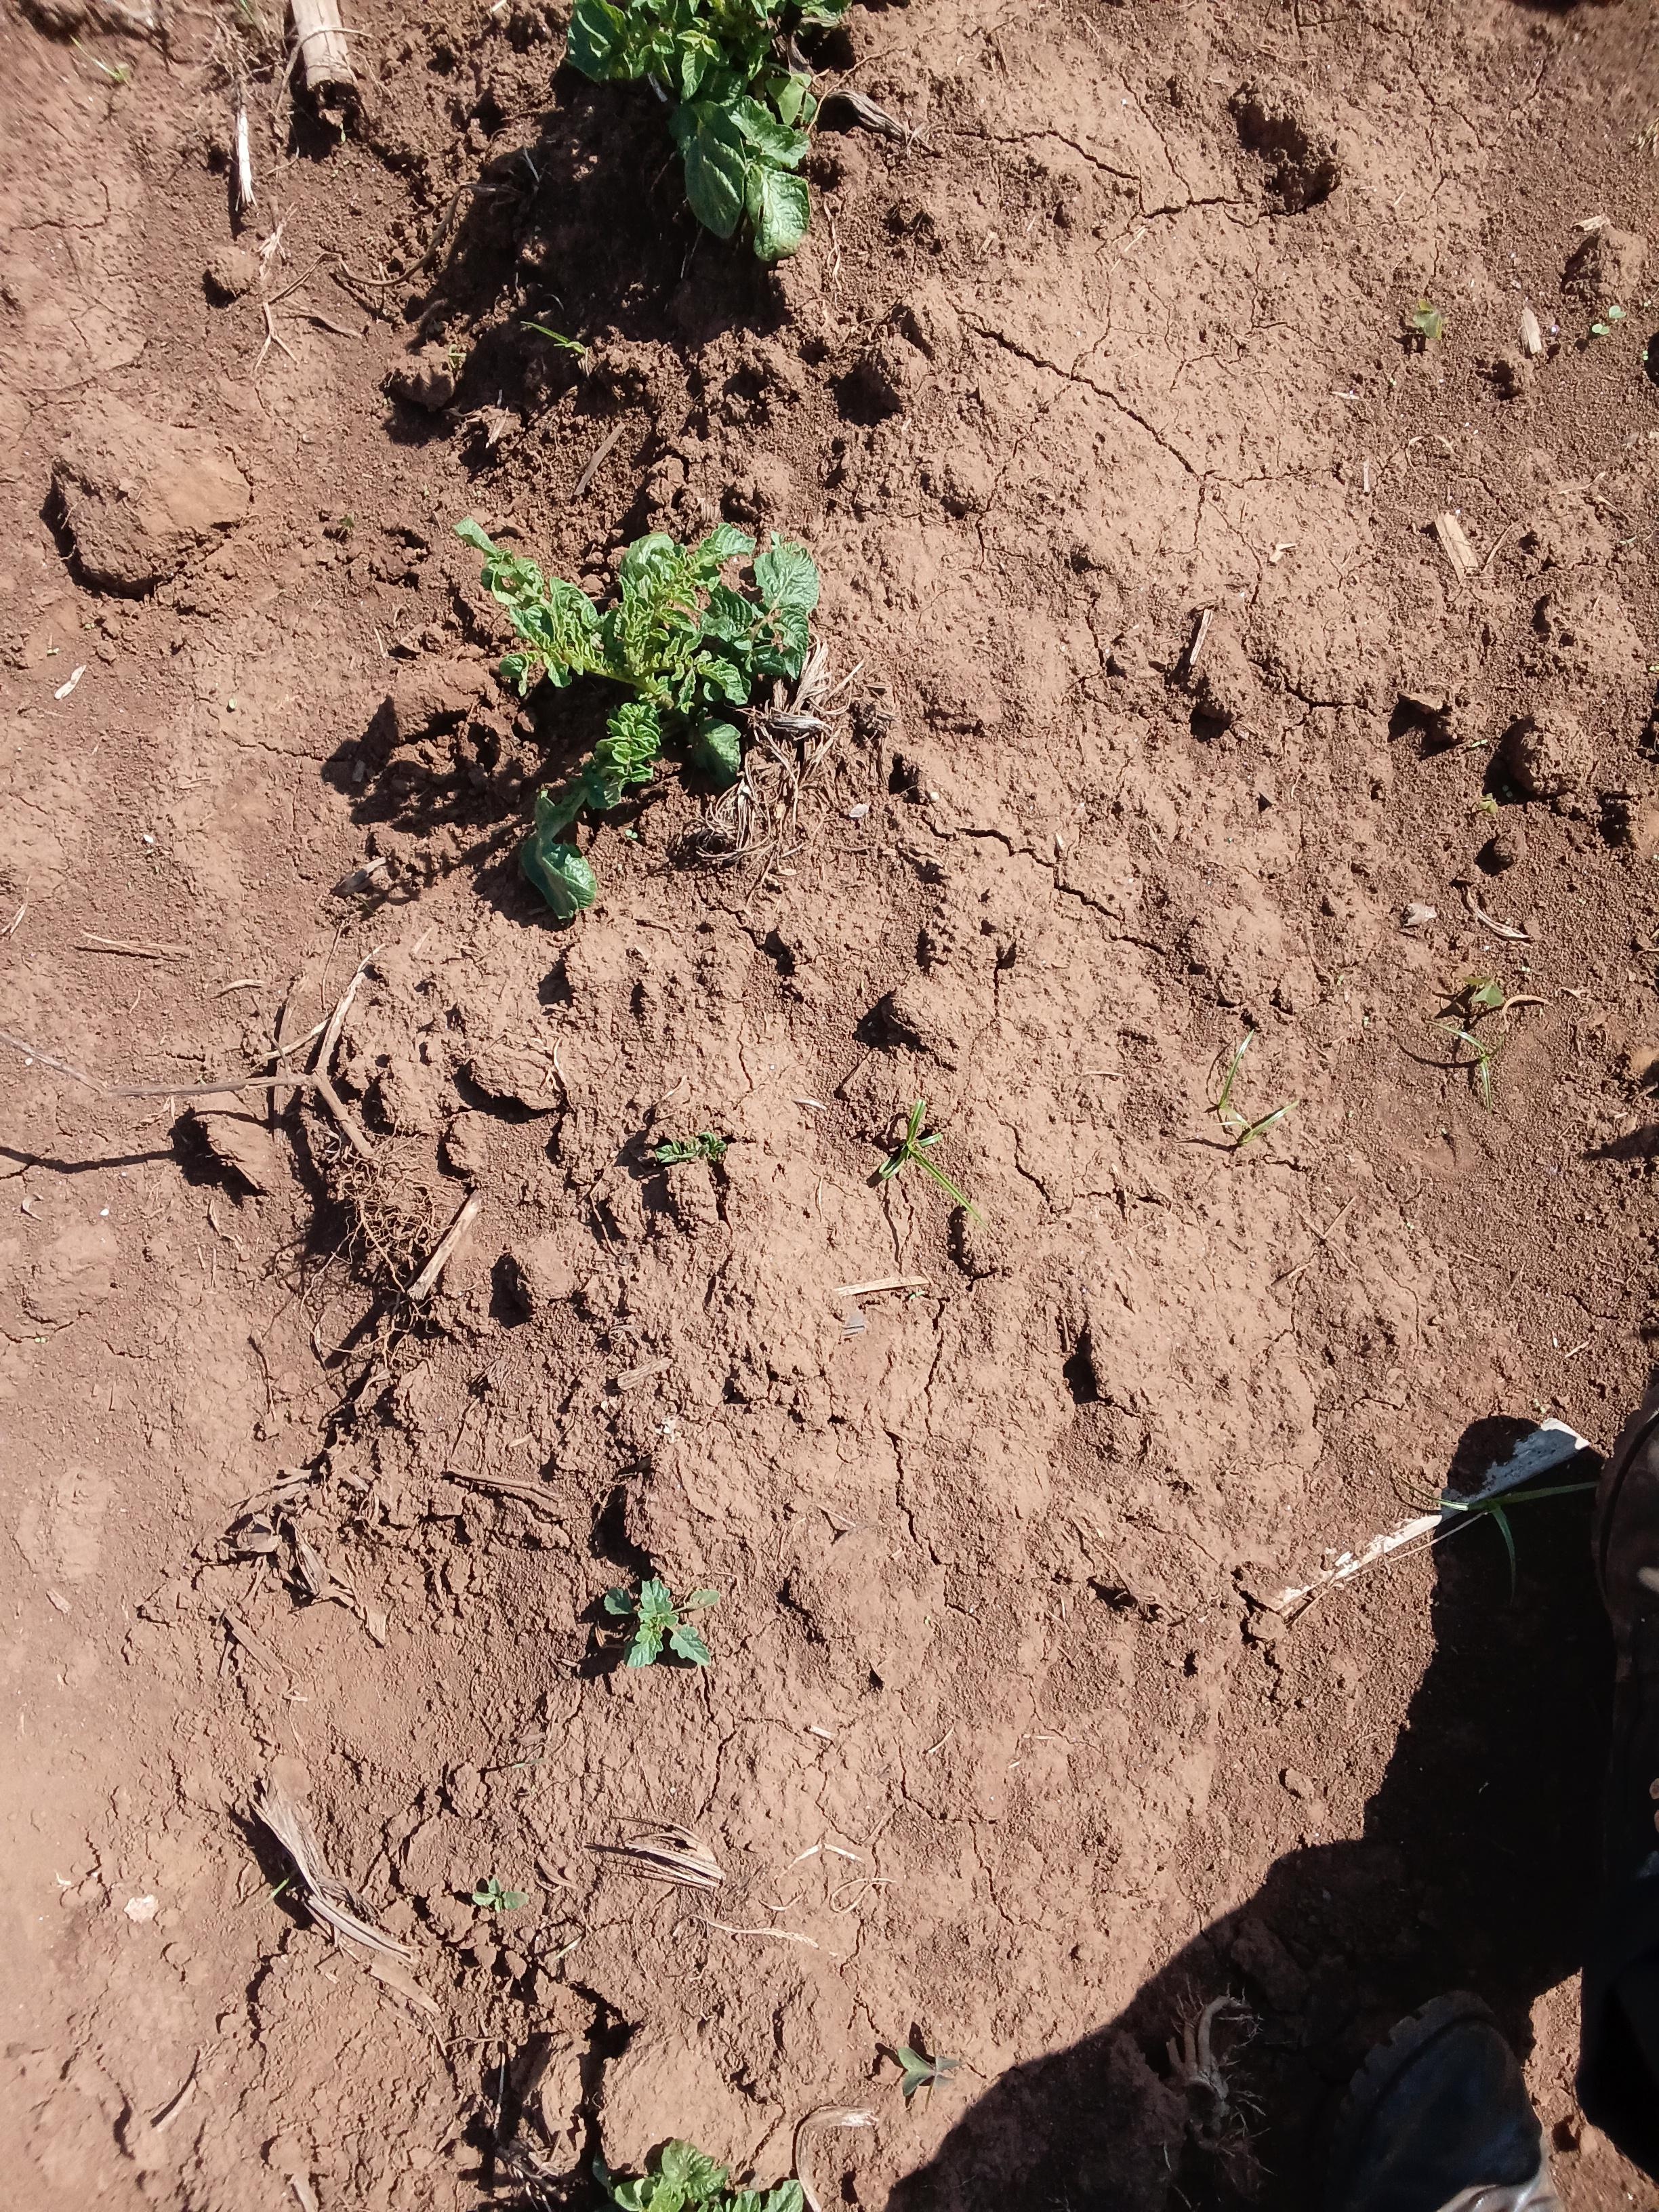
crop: potato
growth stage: vegetative
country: Kenya
